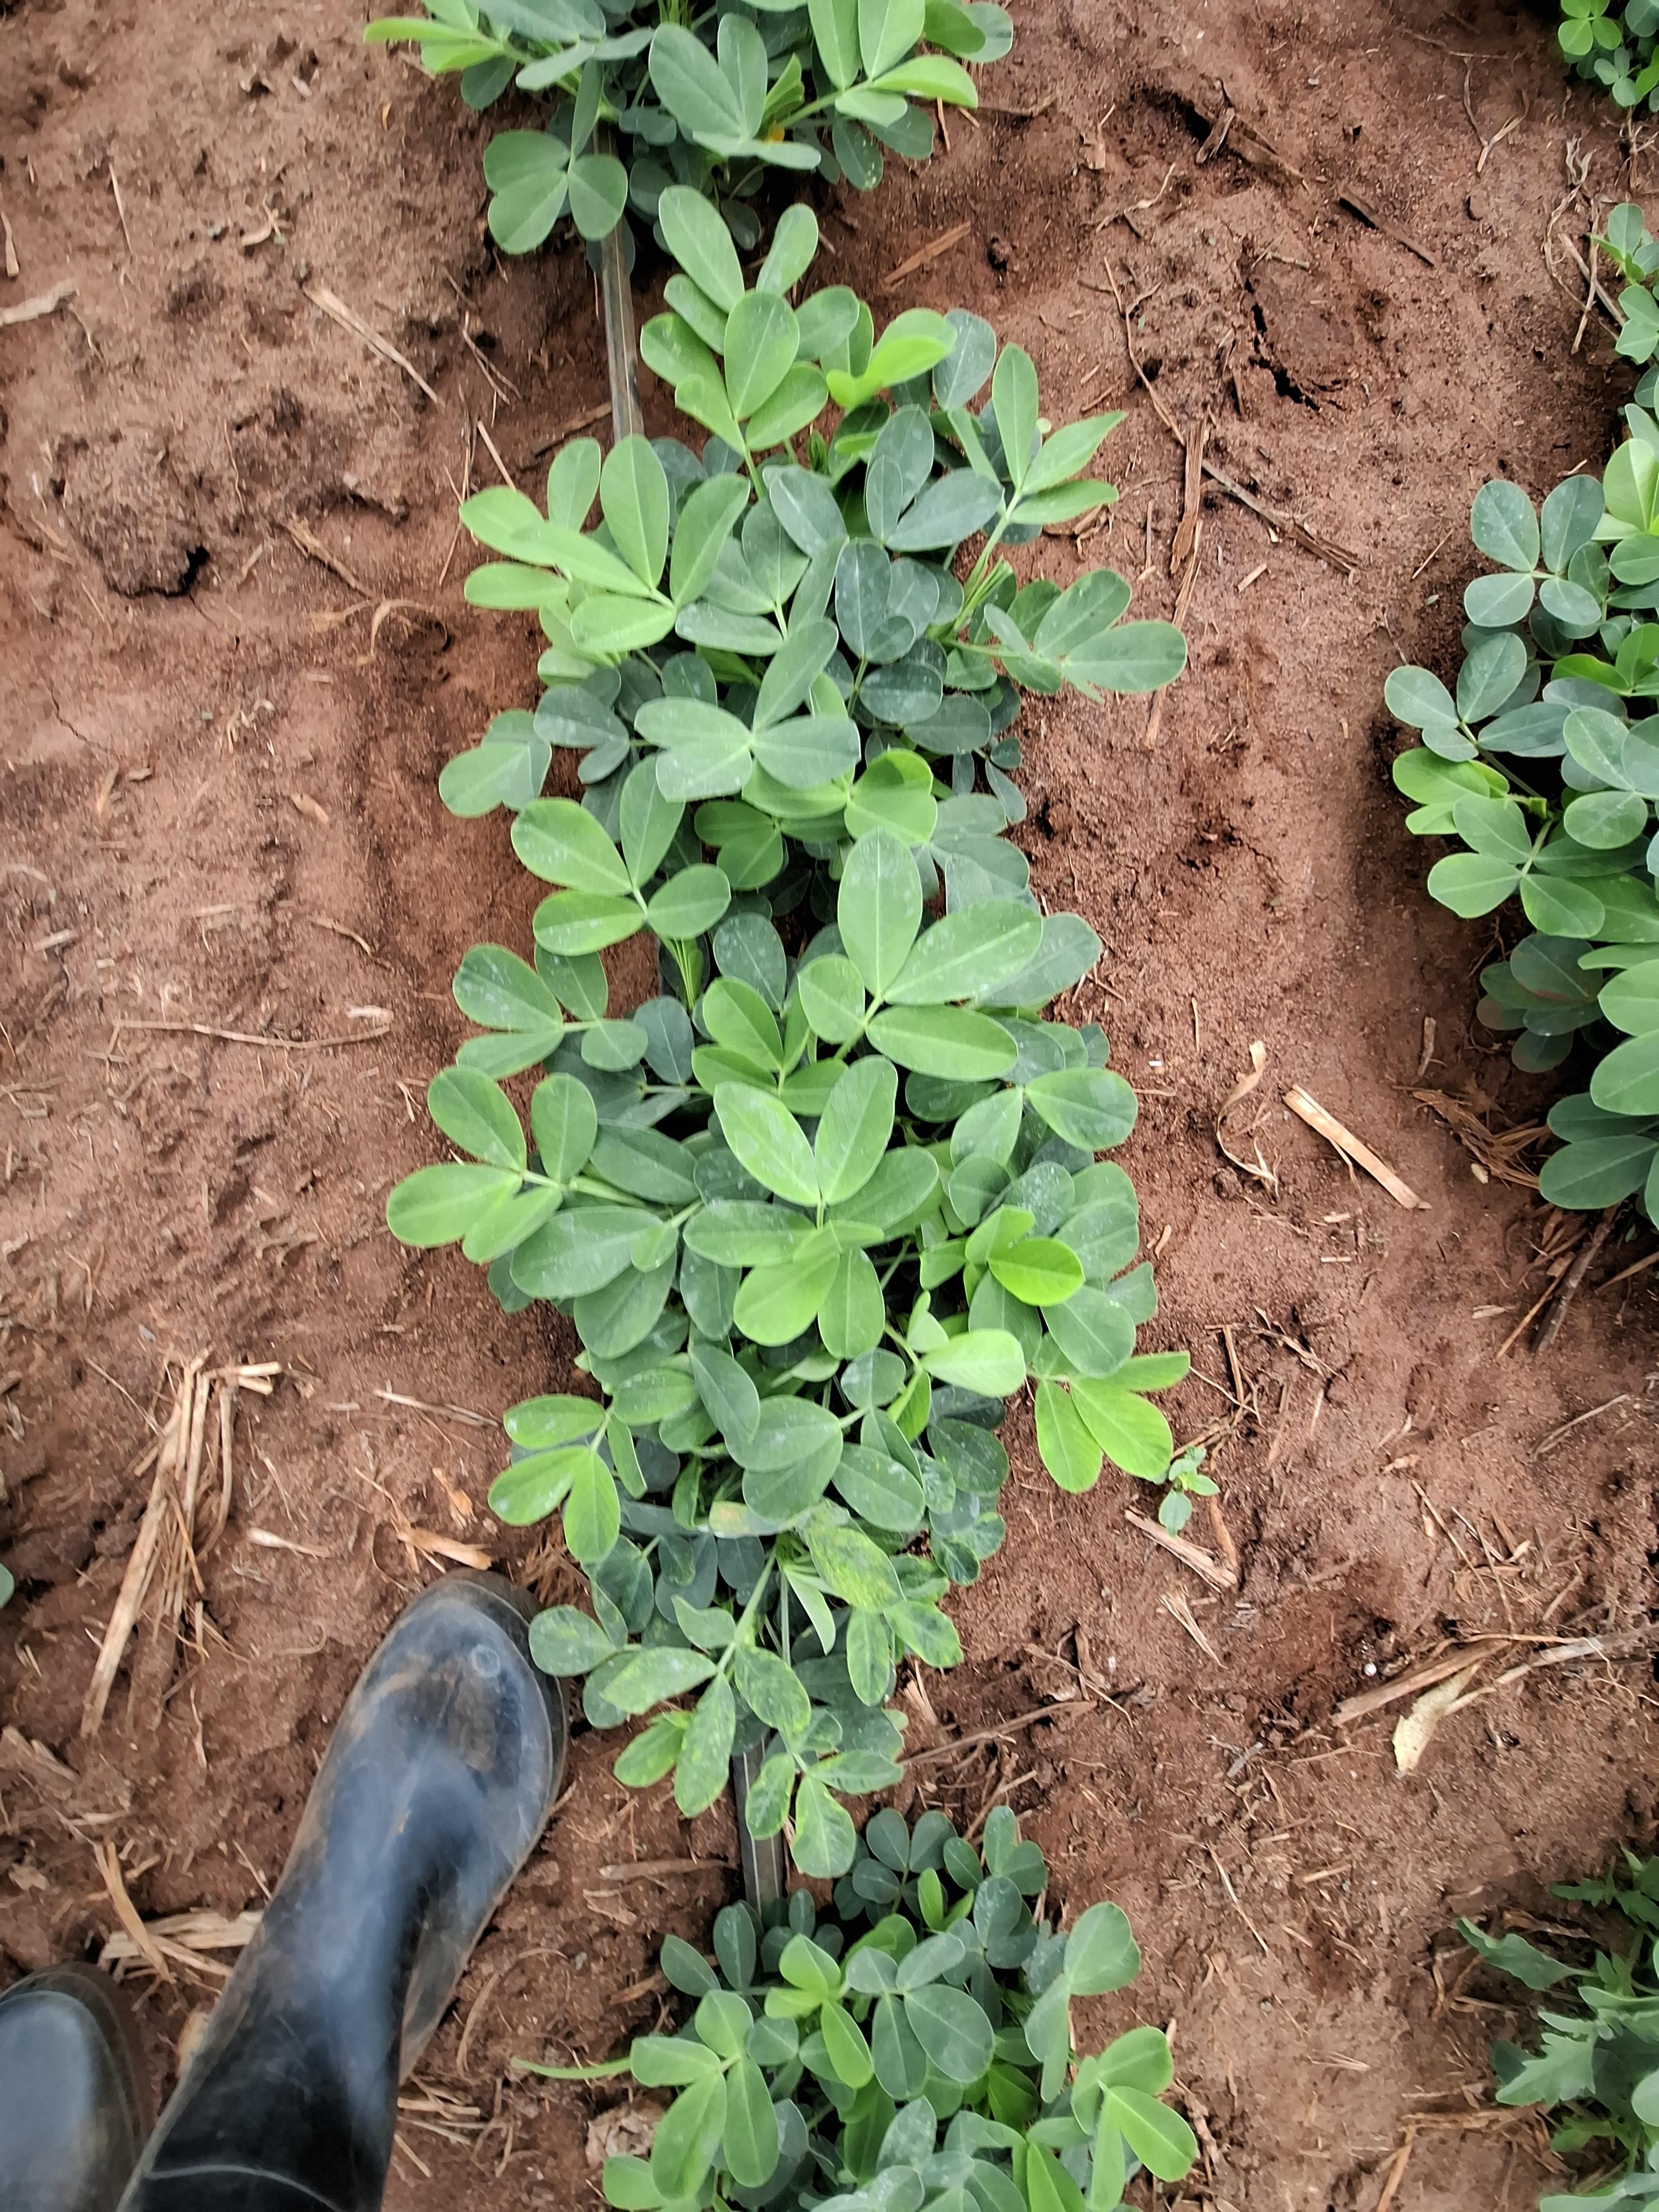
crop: groundnut
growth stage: flowering
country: Kenya
